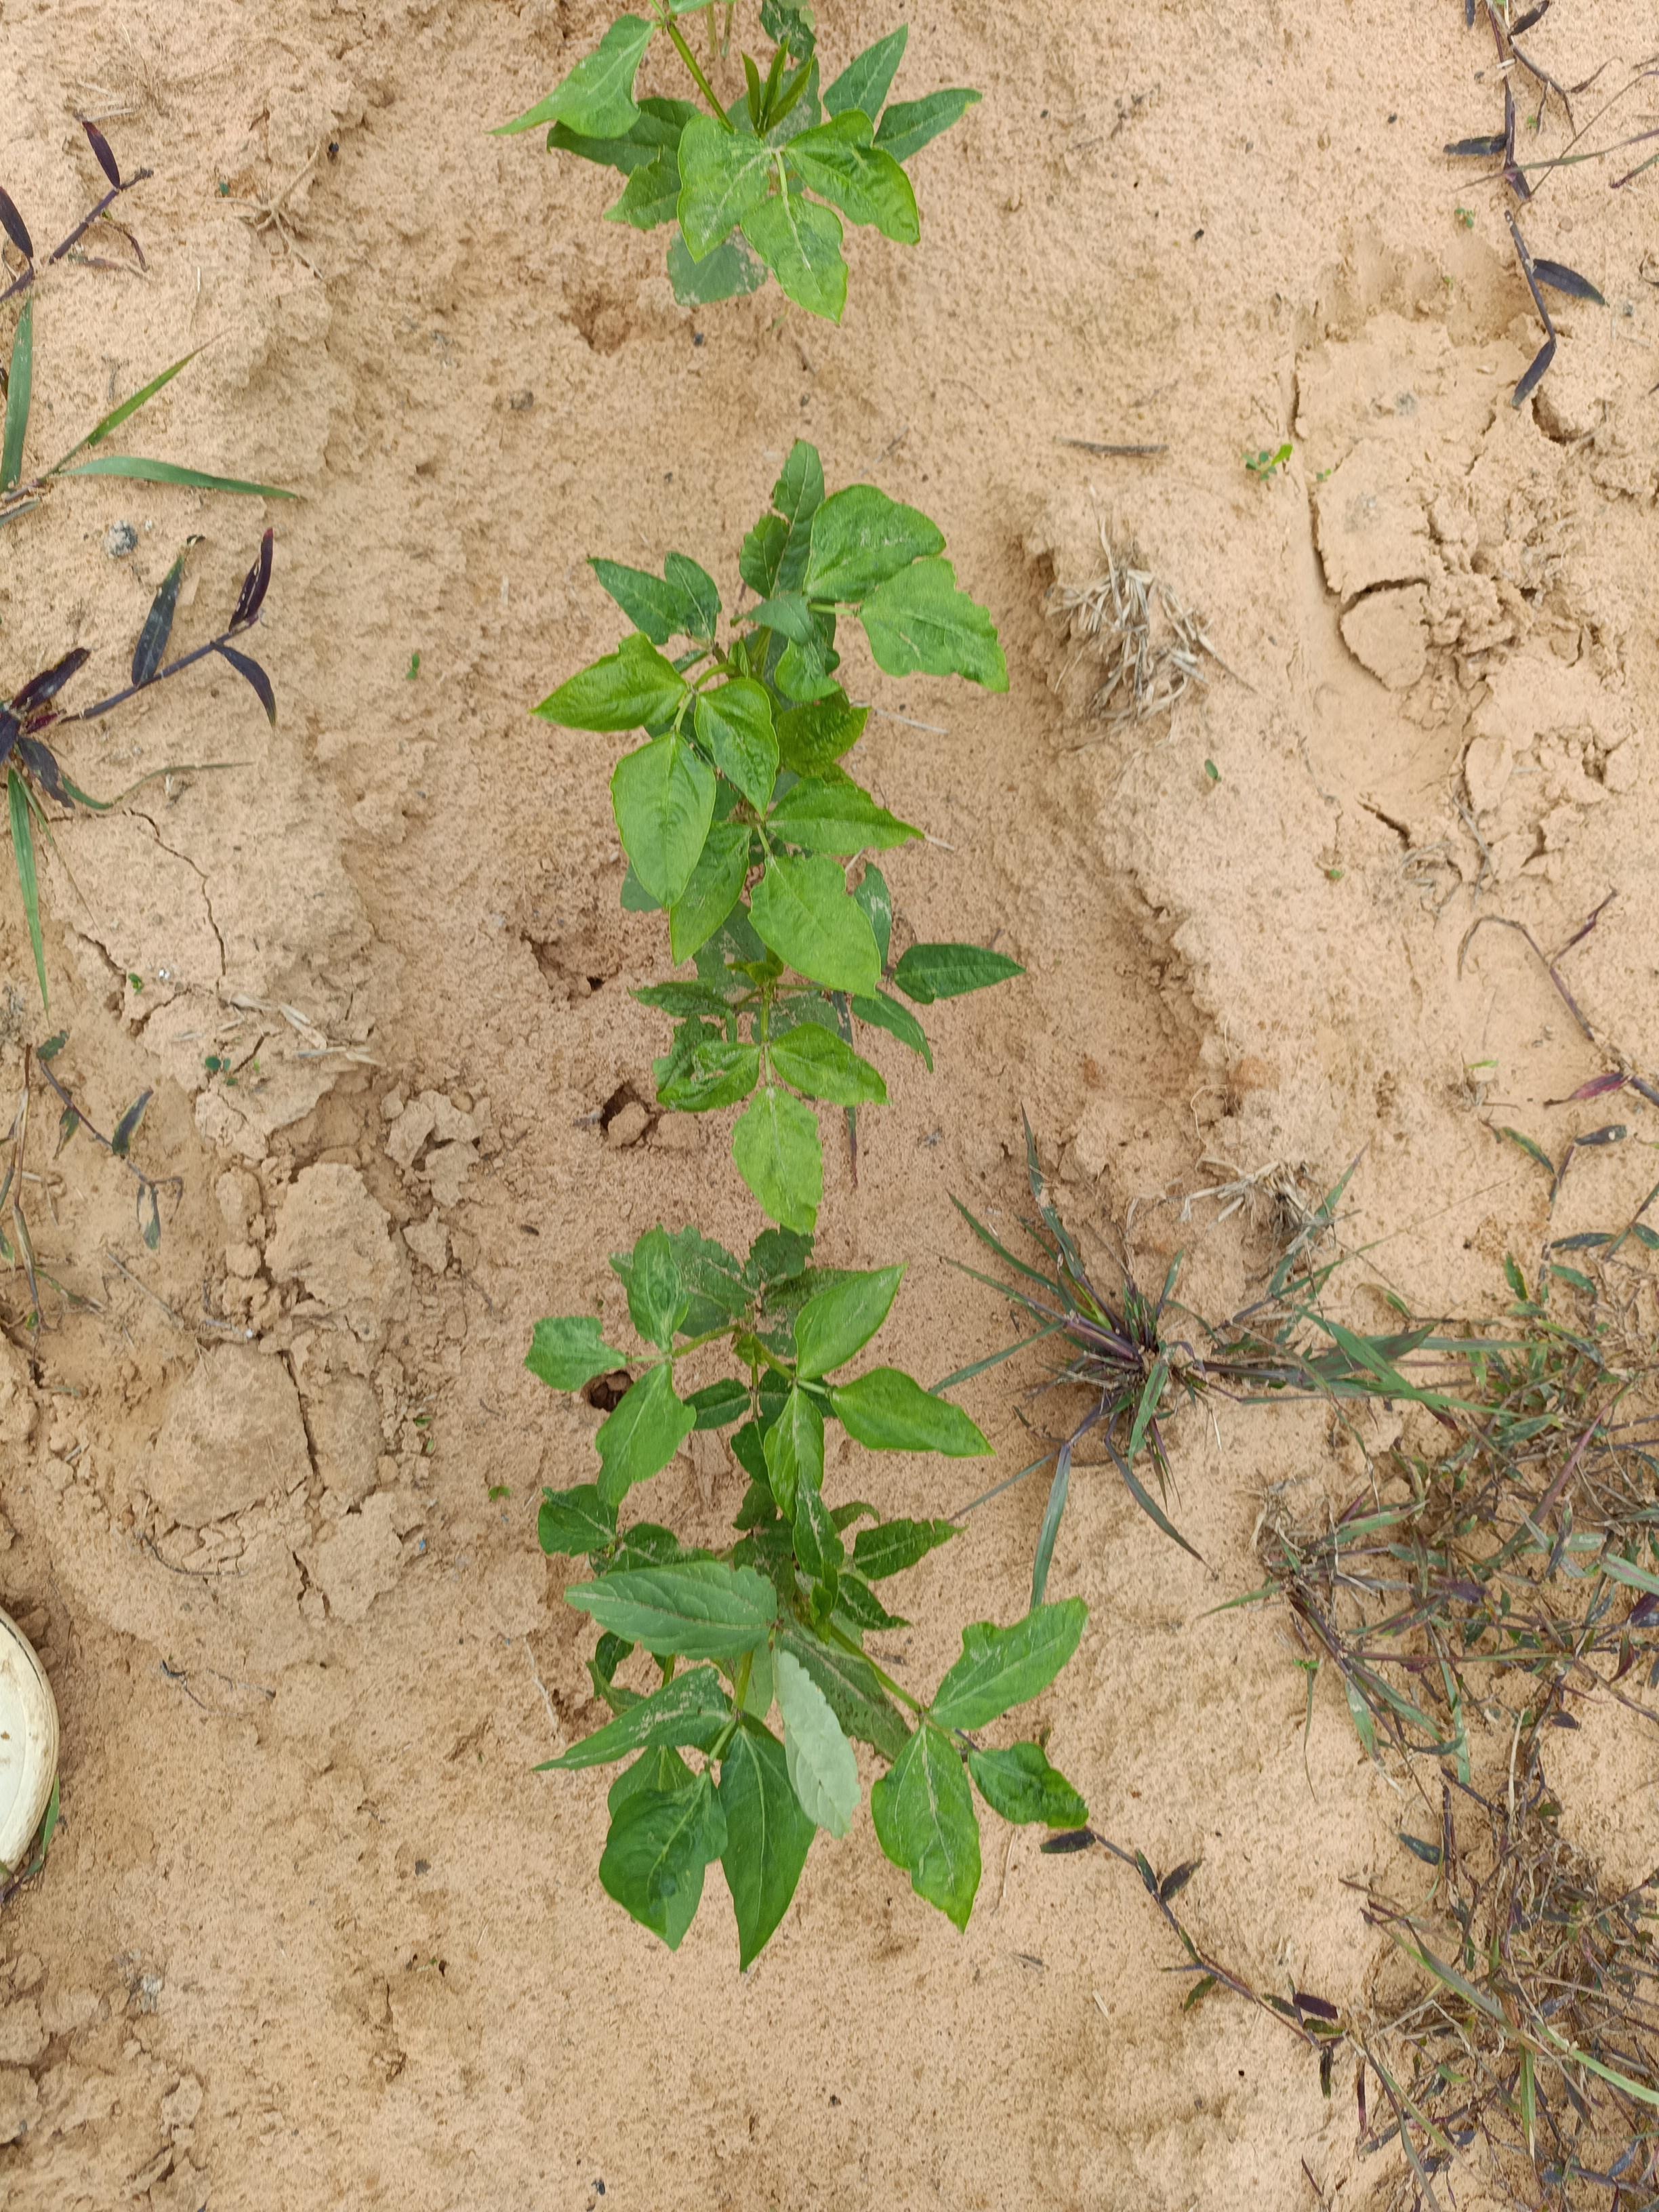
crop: cowpea
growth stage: emergence
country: Nigeria
